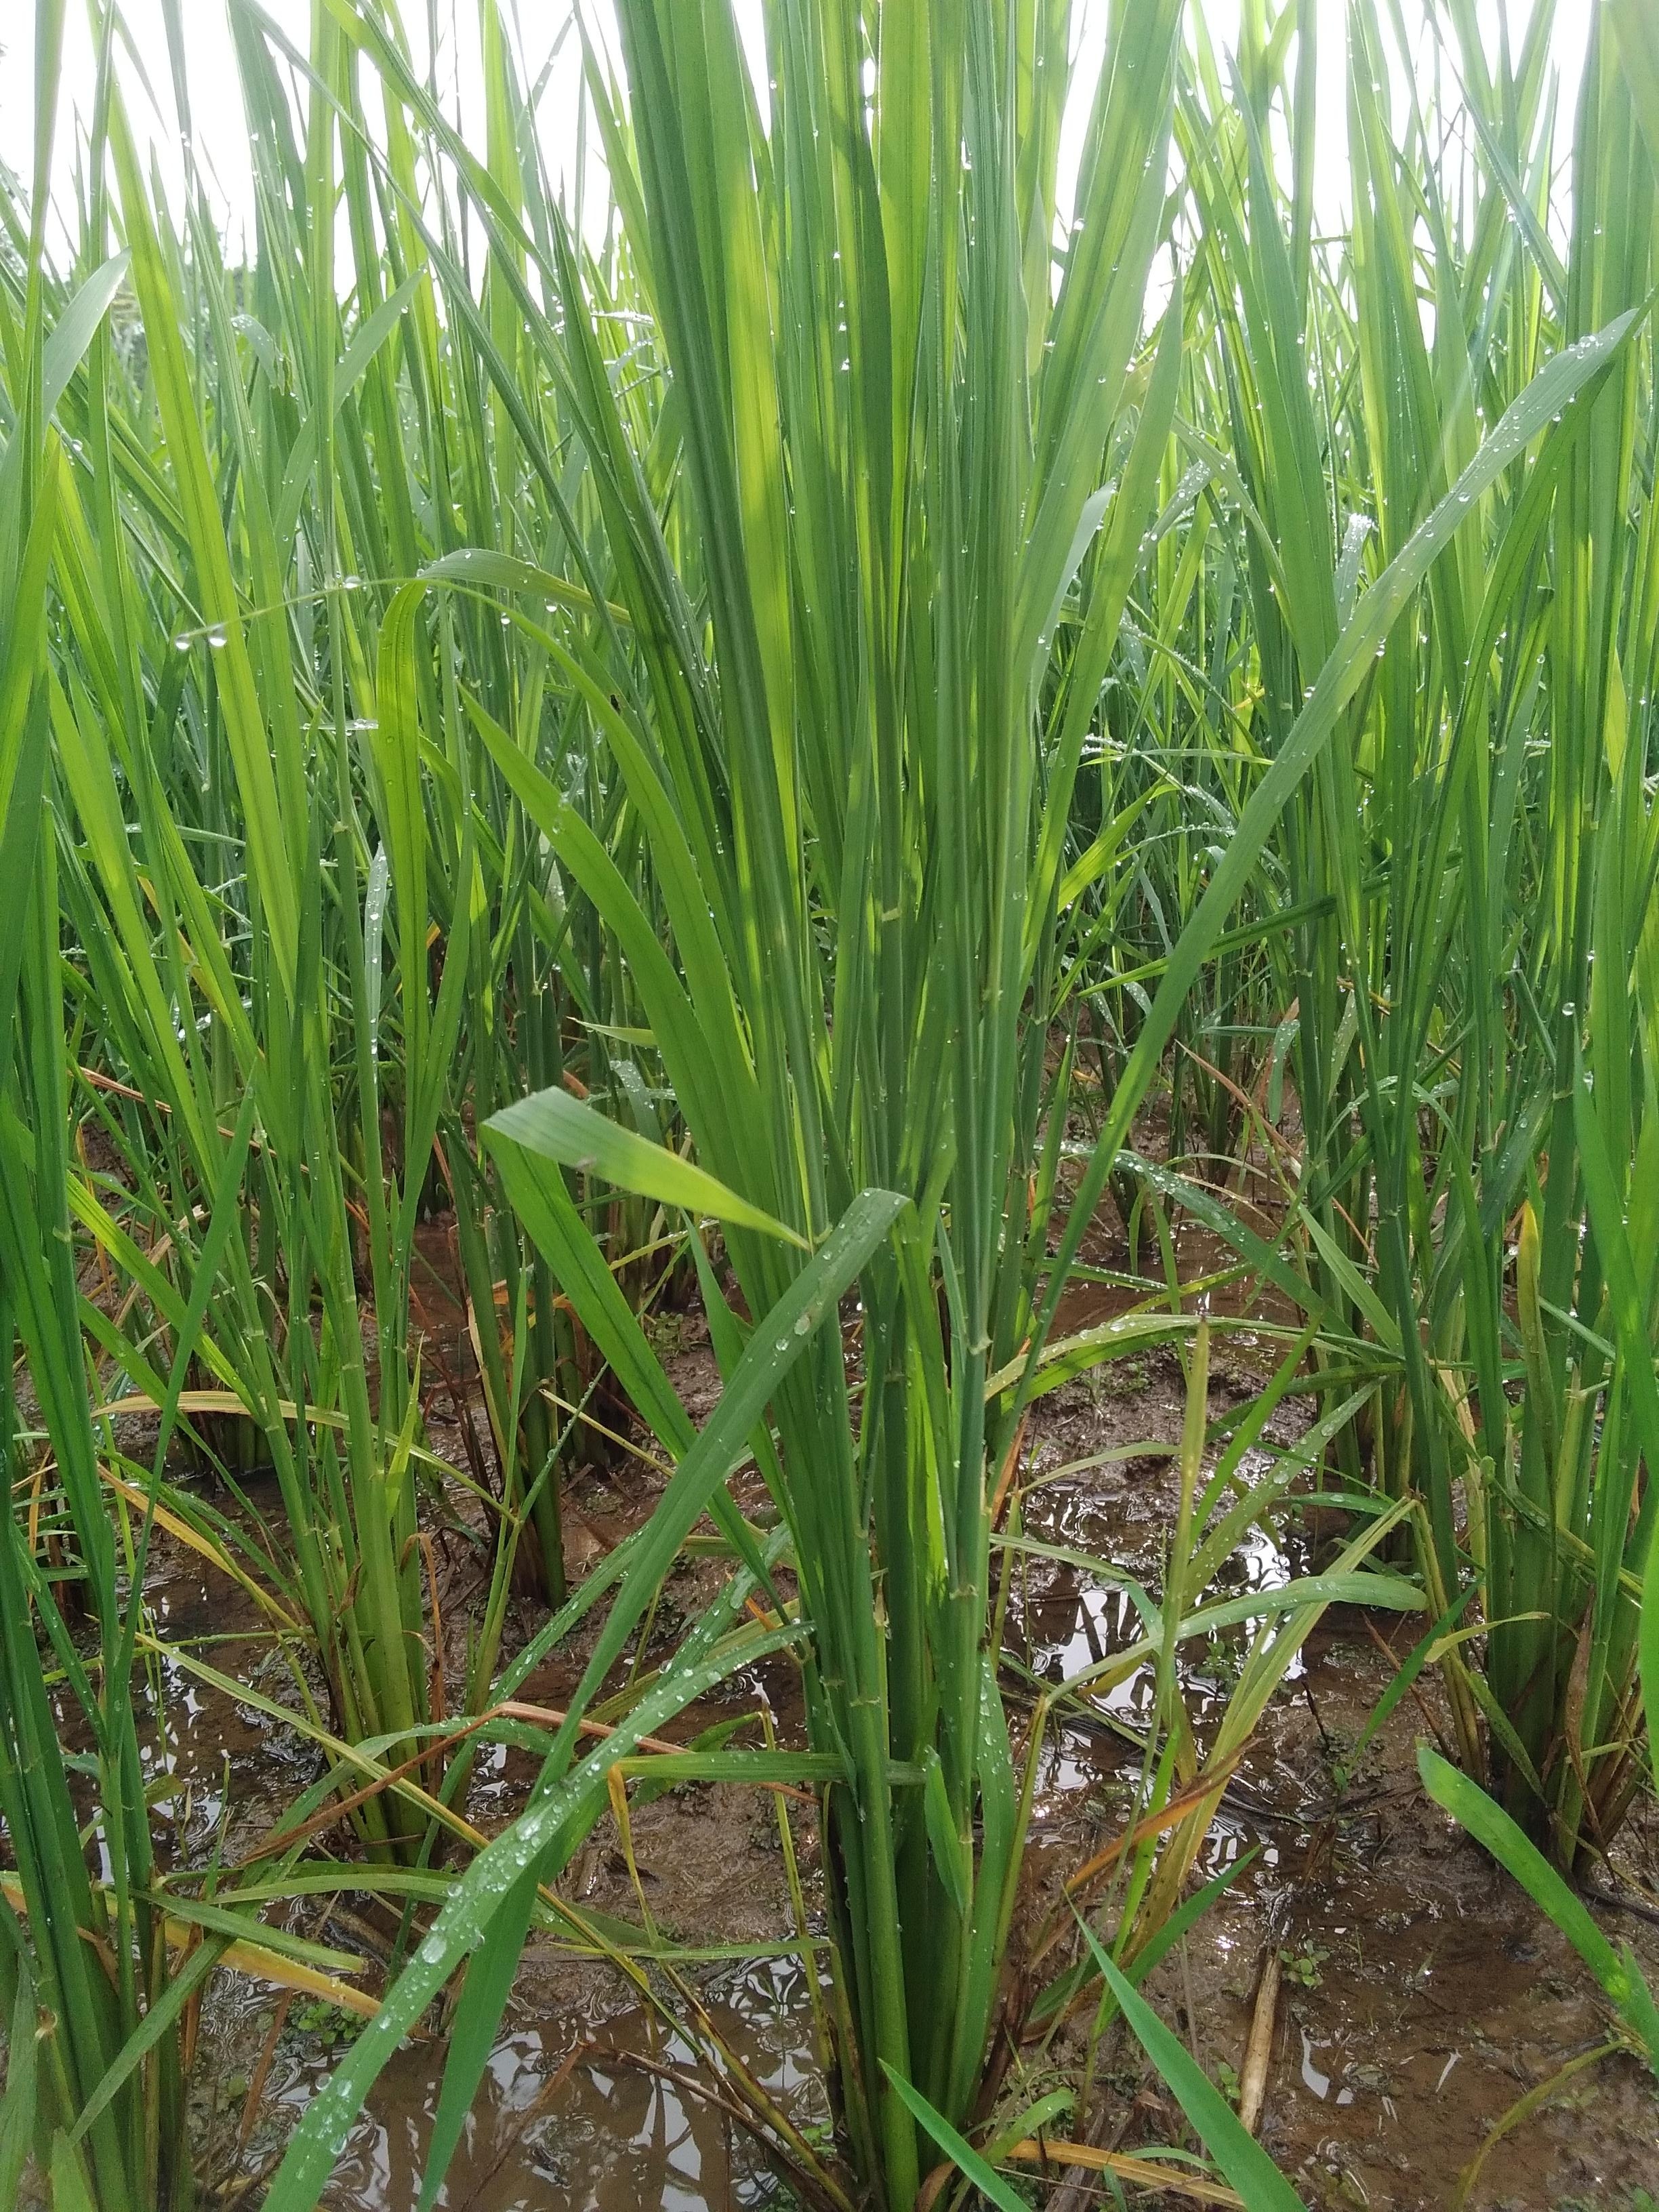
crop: rice
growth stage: elongation stem
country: Nigeria
